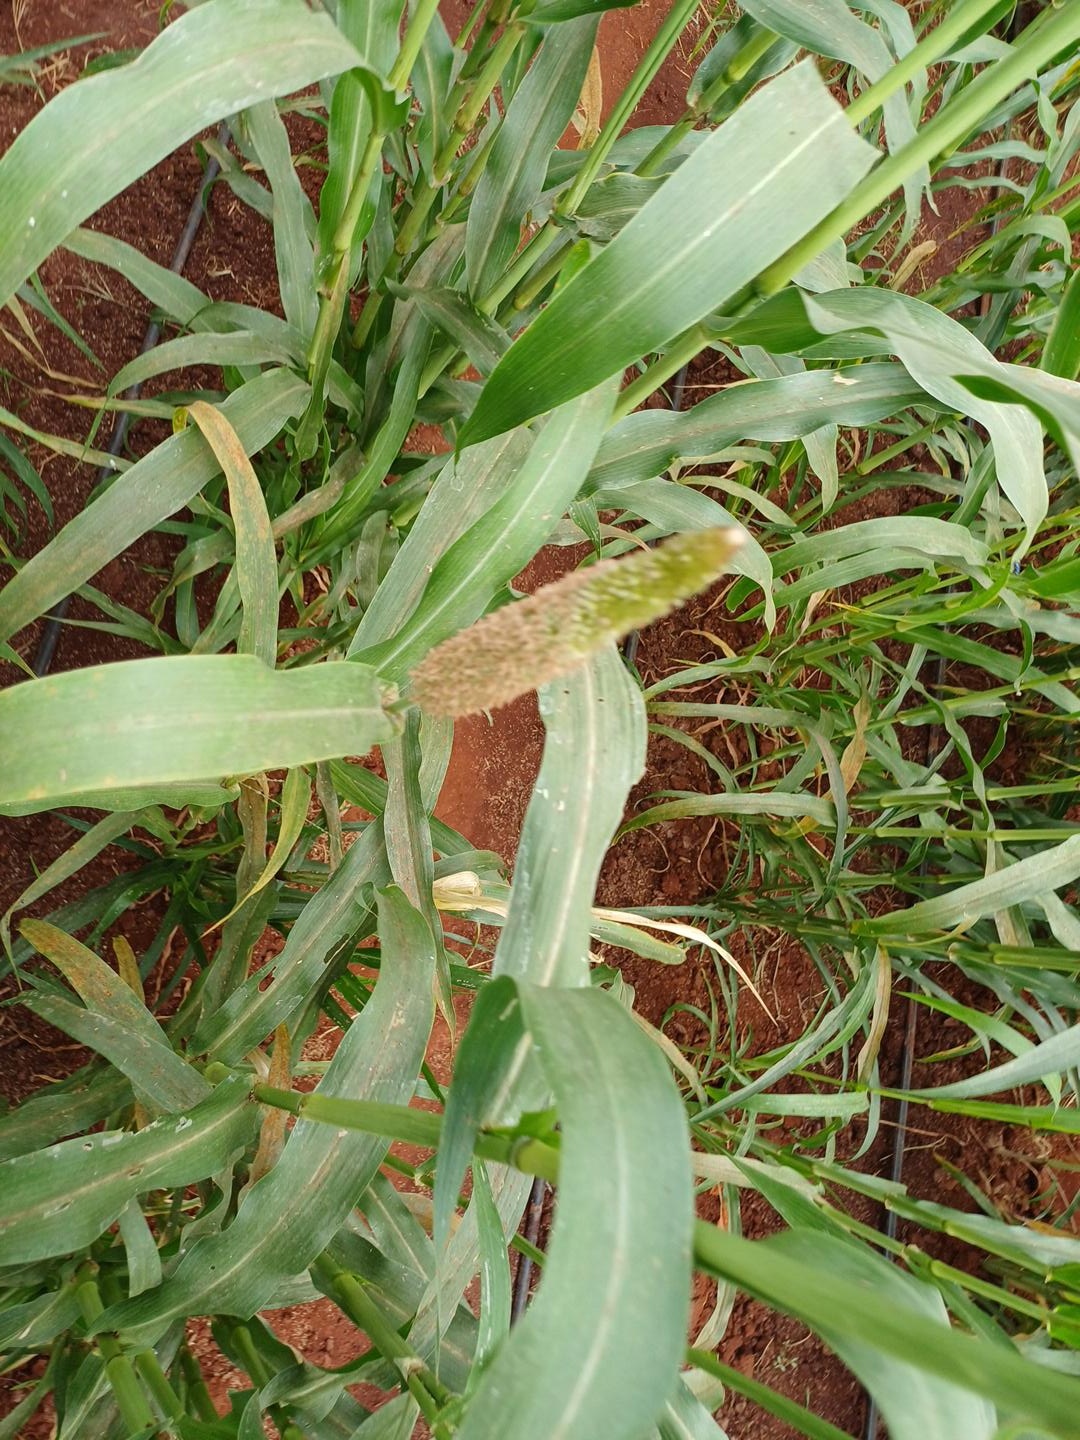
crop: pearl millet
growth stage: flowering
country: Kenya
